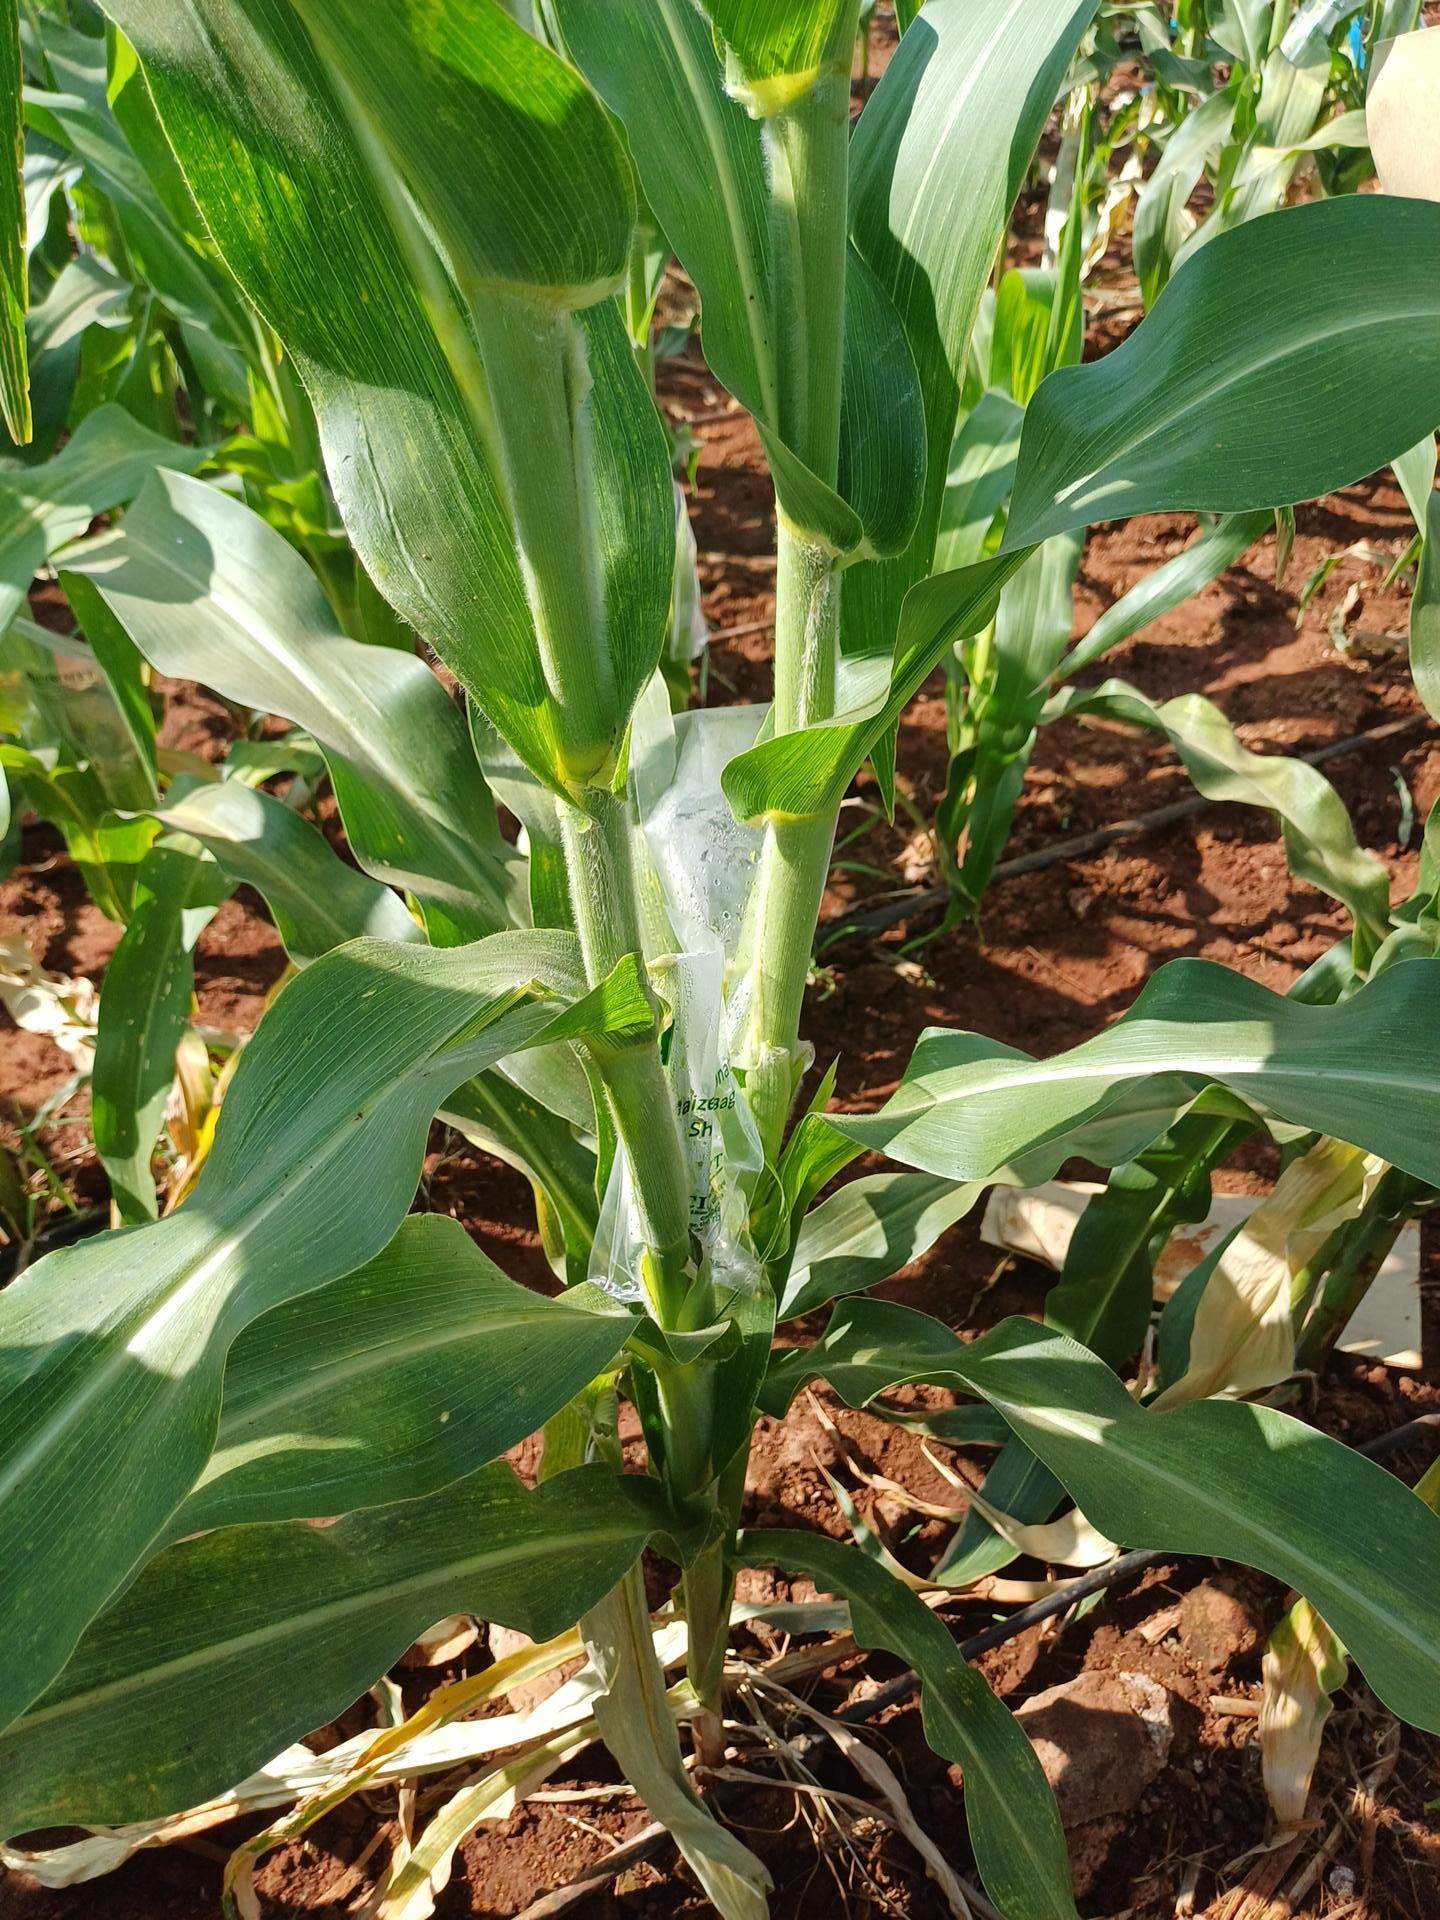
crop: maize
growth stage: flowering
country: Kenya
